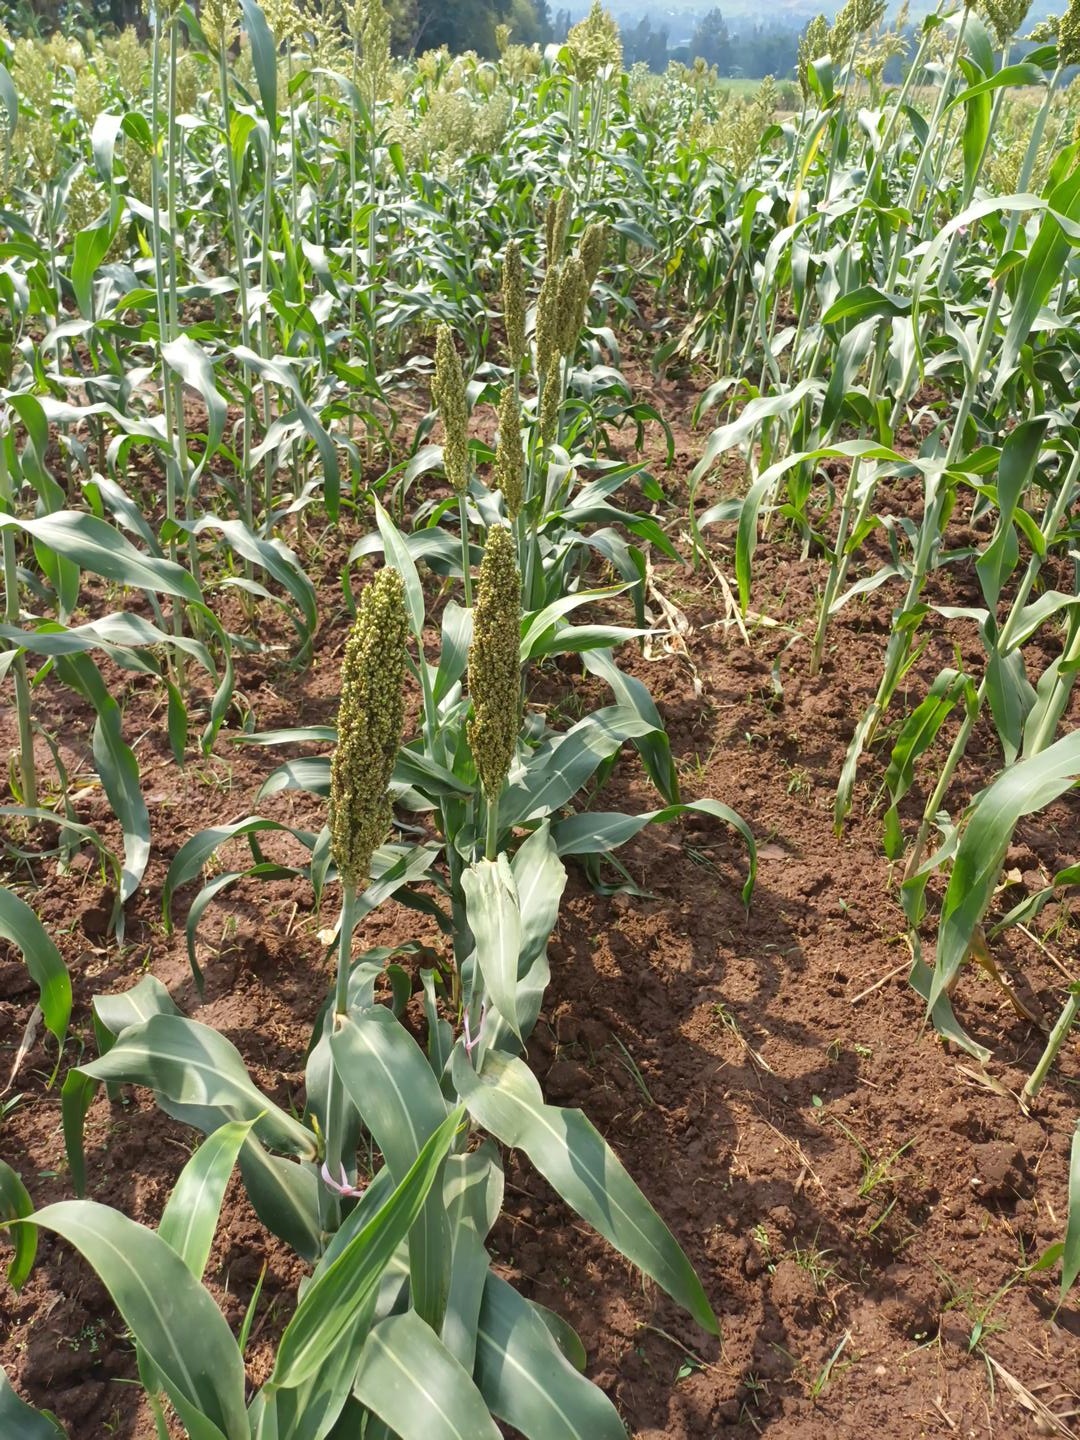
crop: sorghum
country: Kenya
